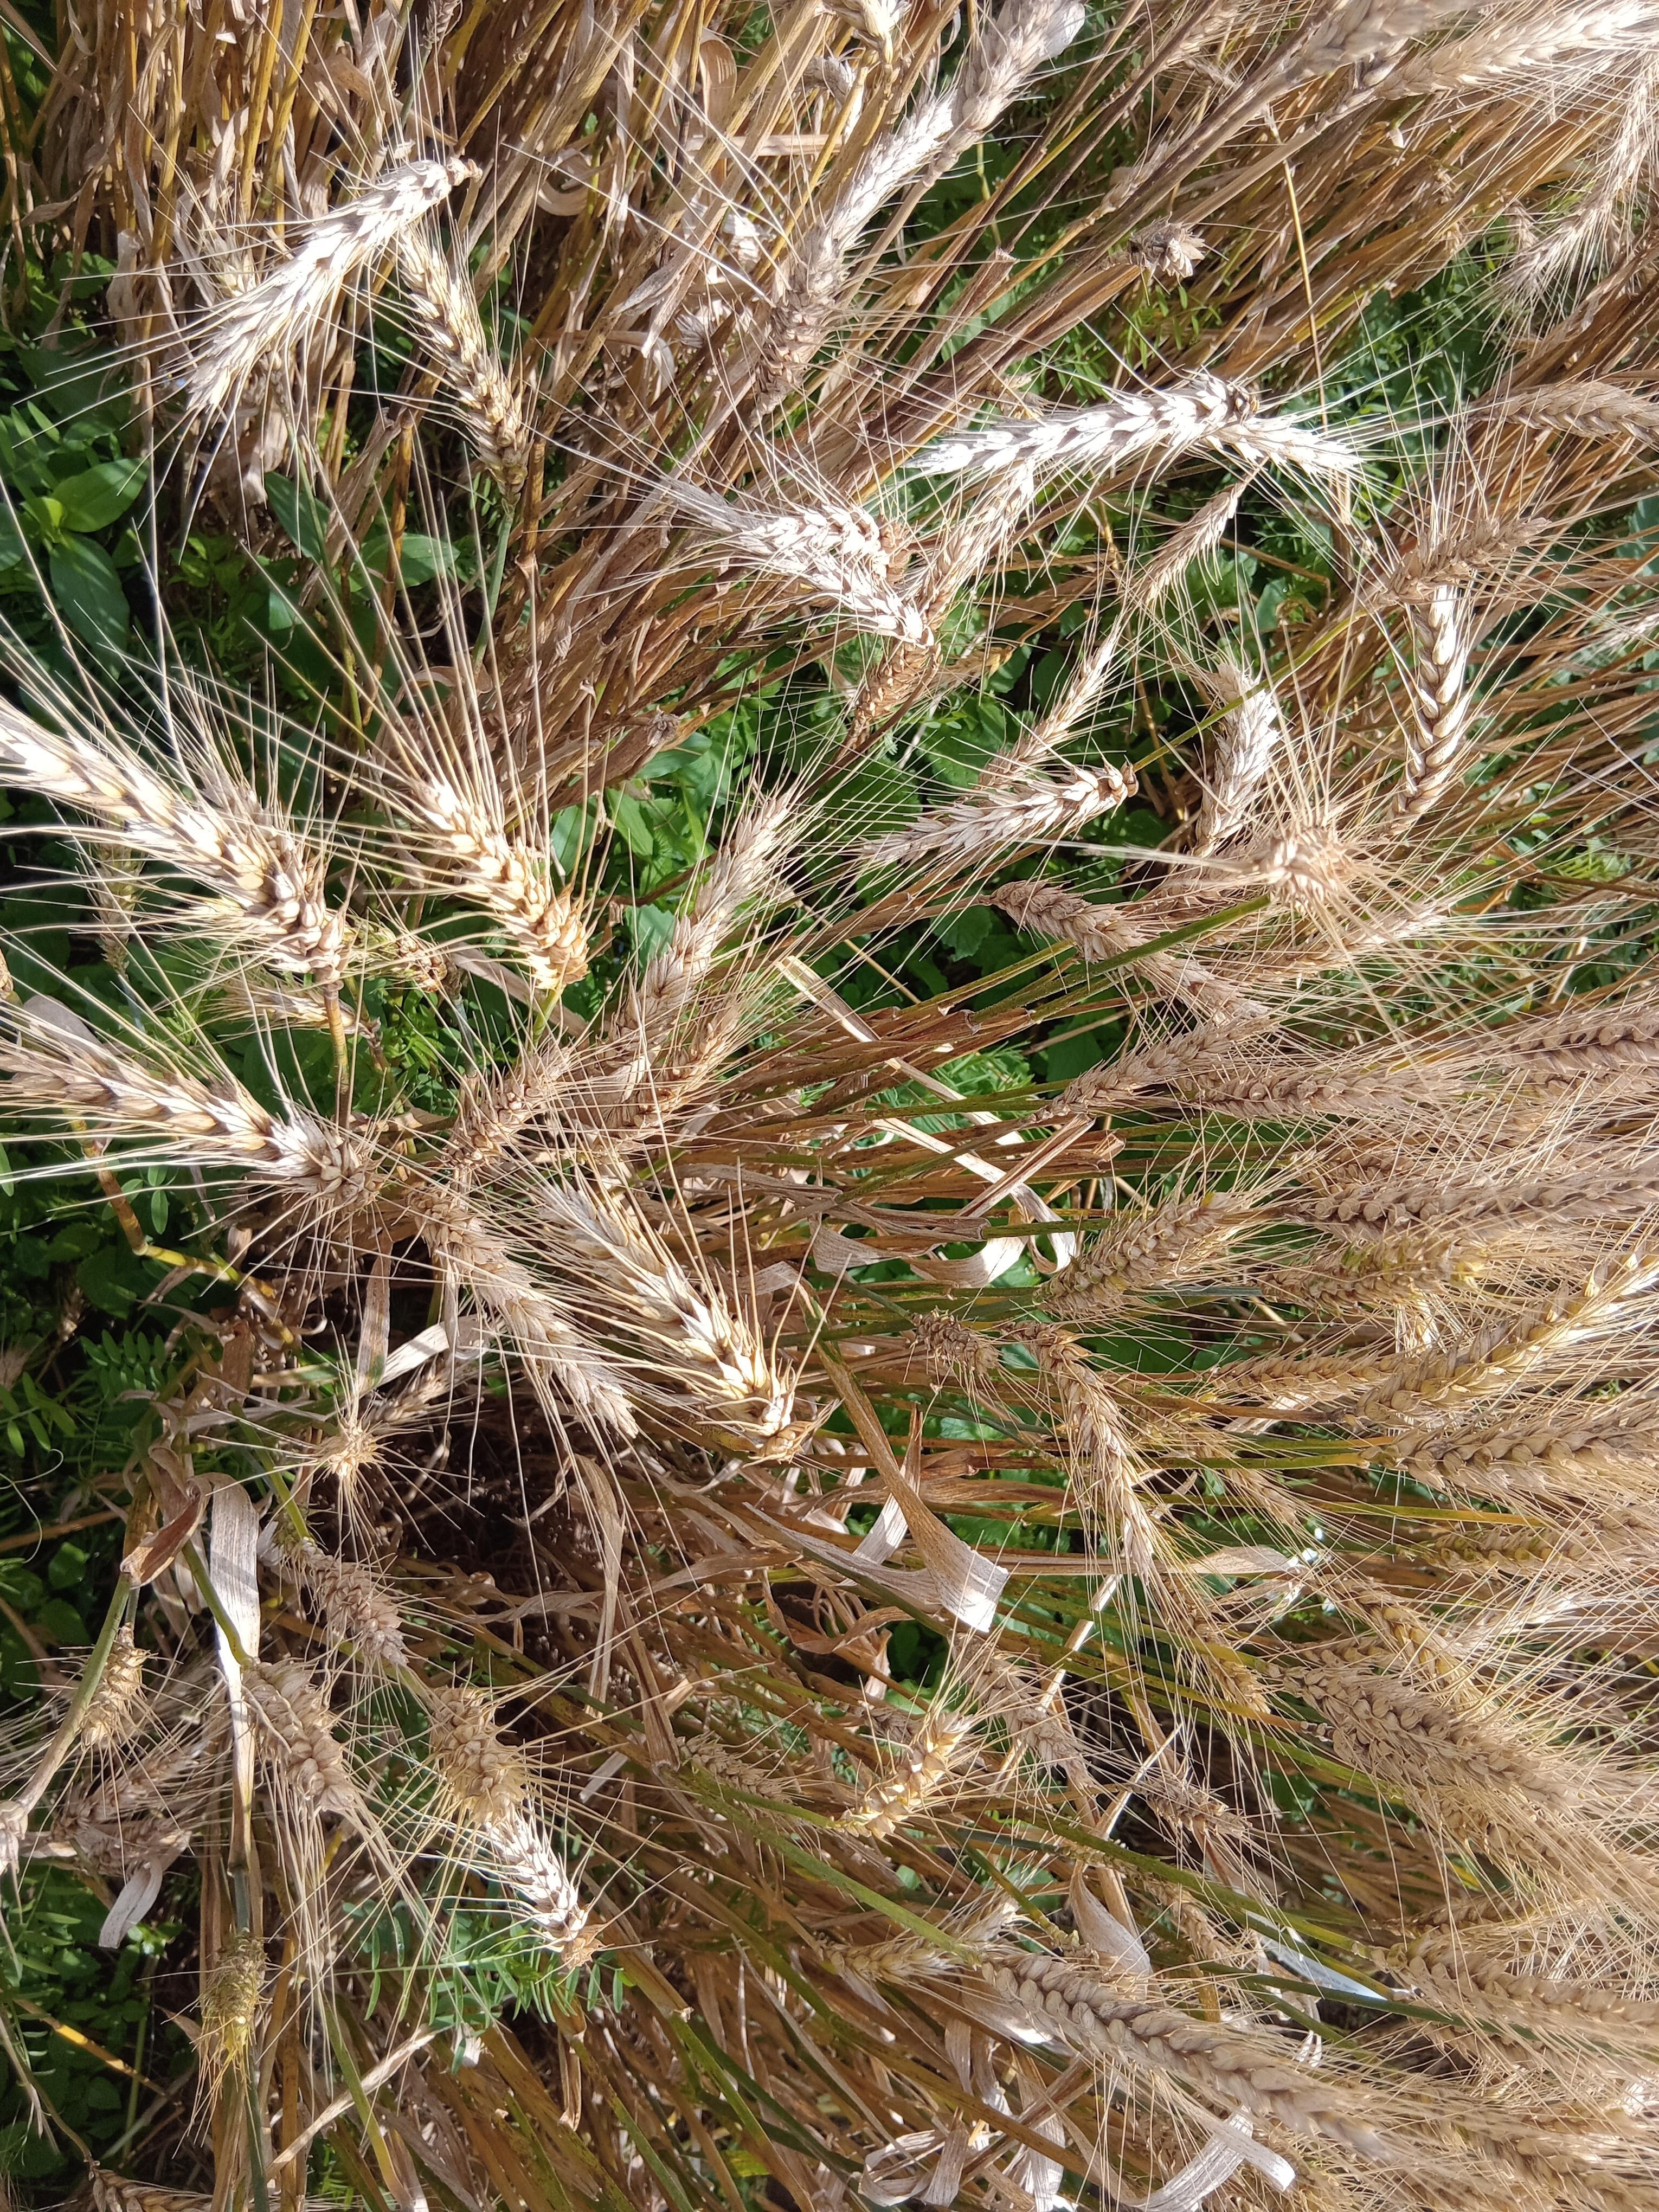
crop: wheat
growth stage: maturity
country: Kenya
